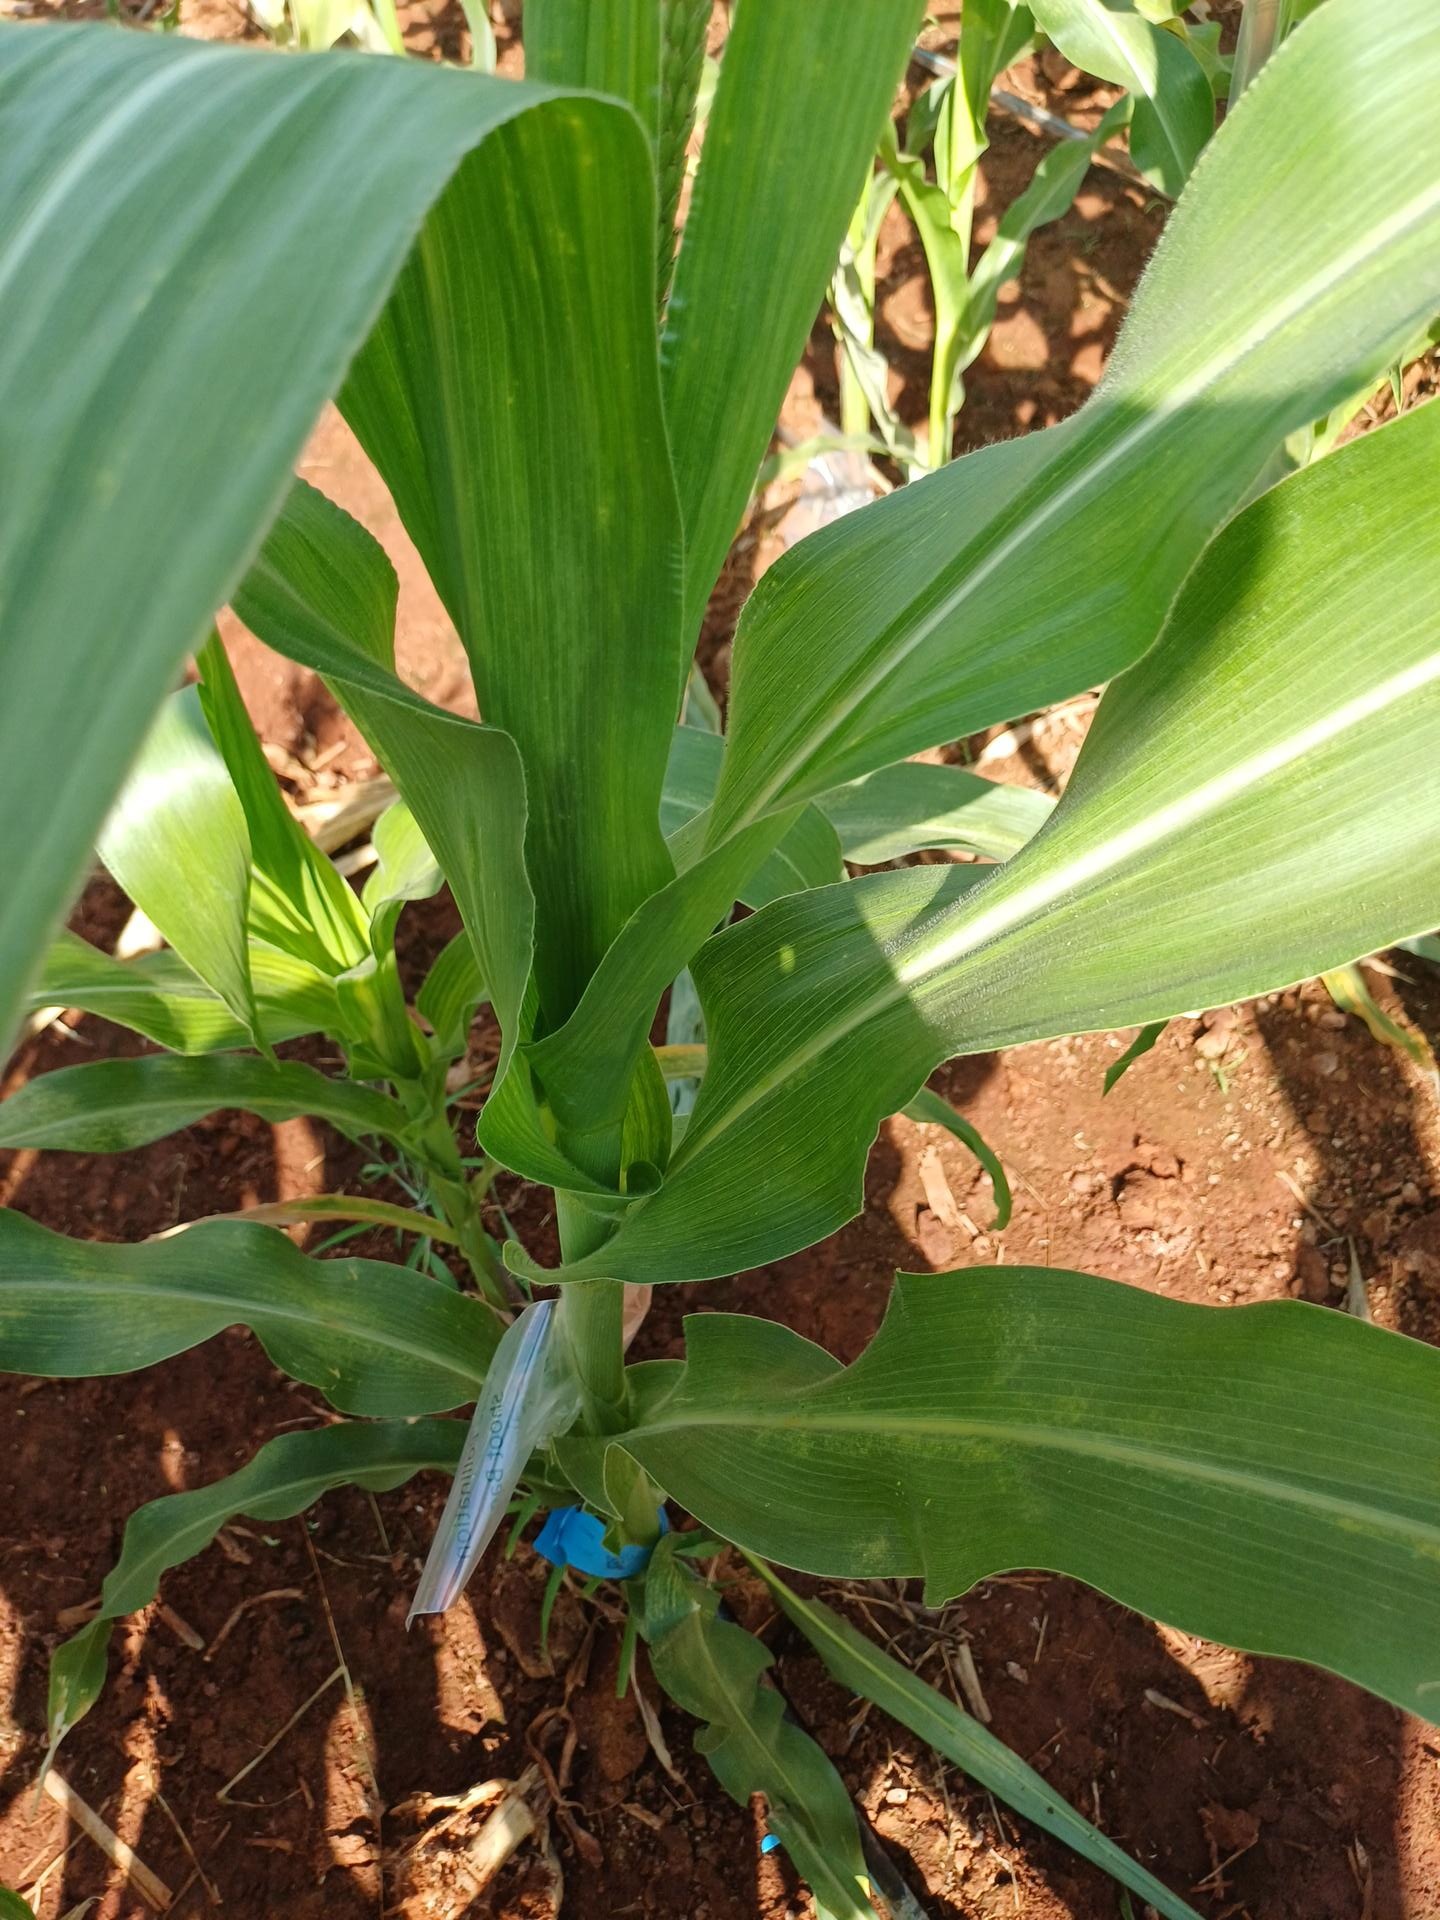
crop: maize
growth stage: flowering
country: Kenya
